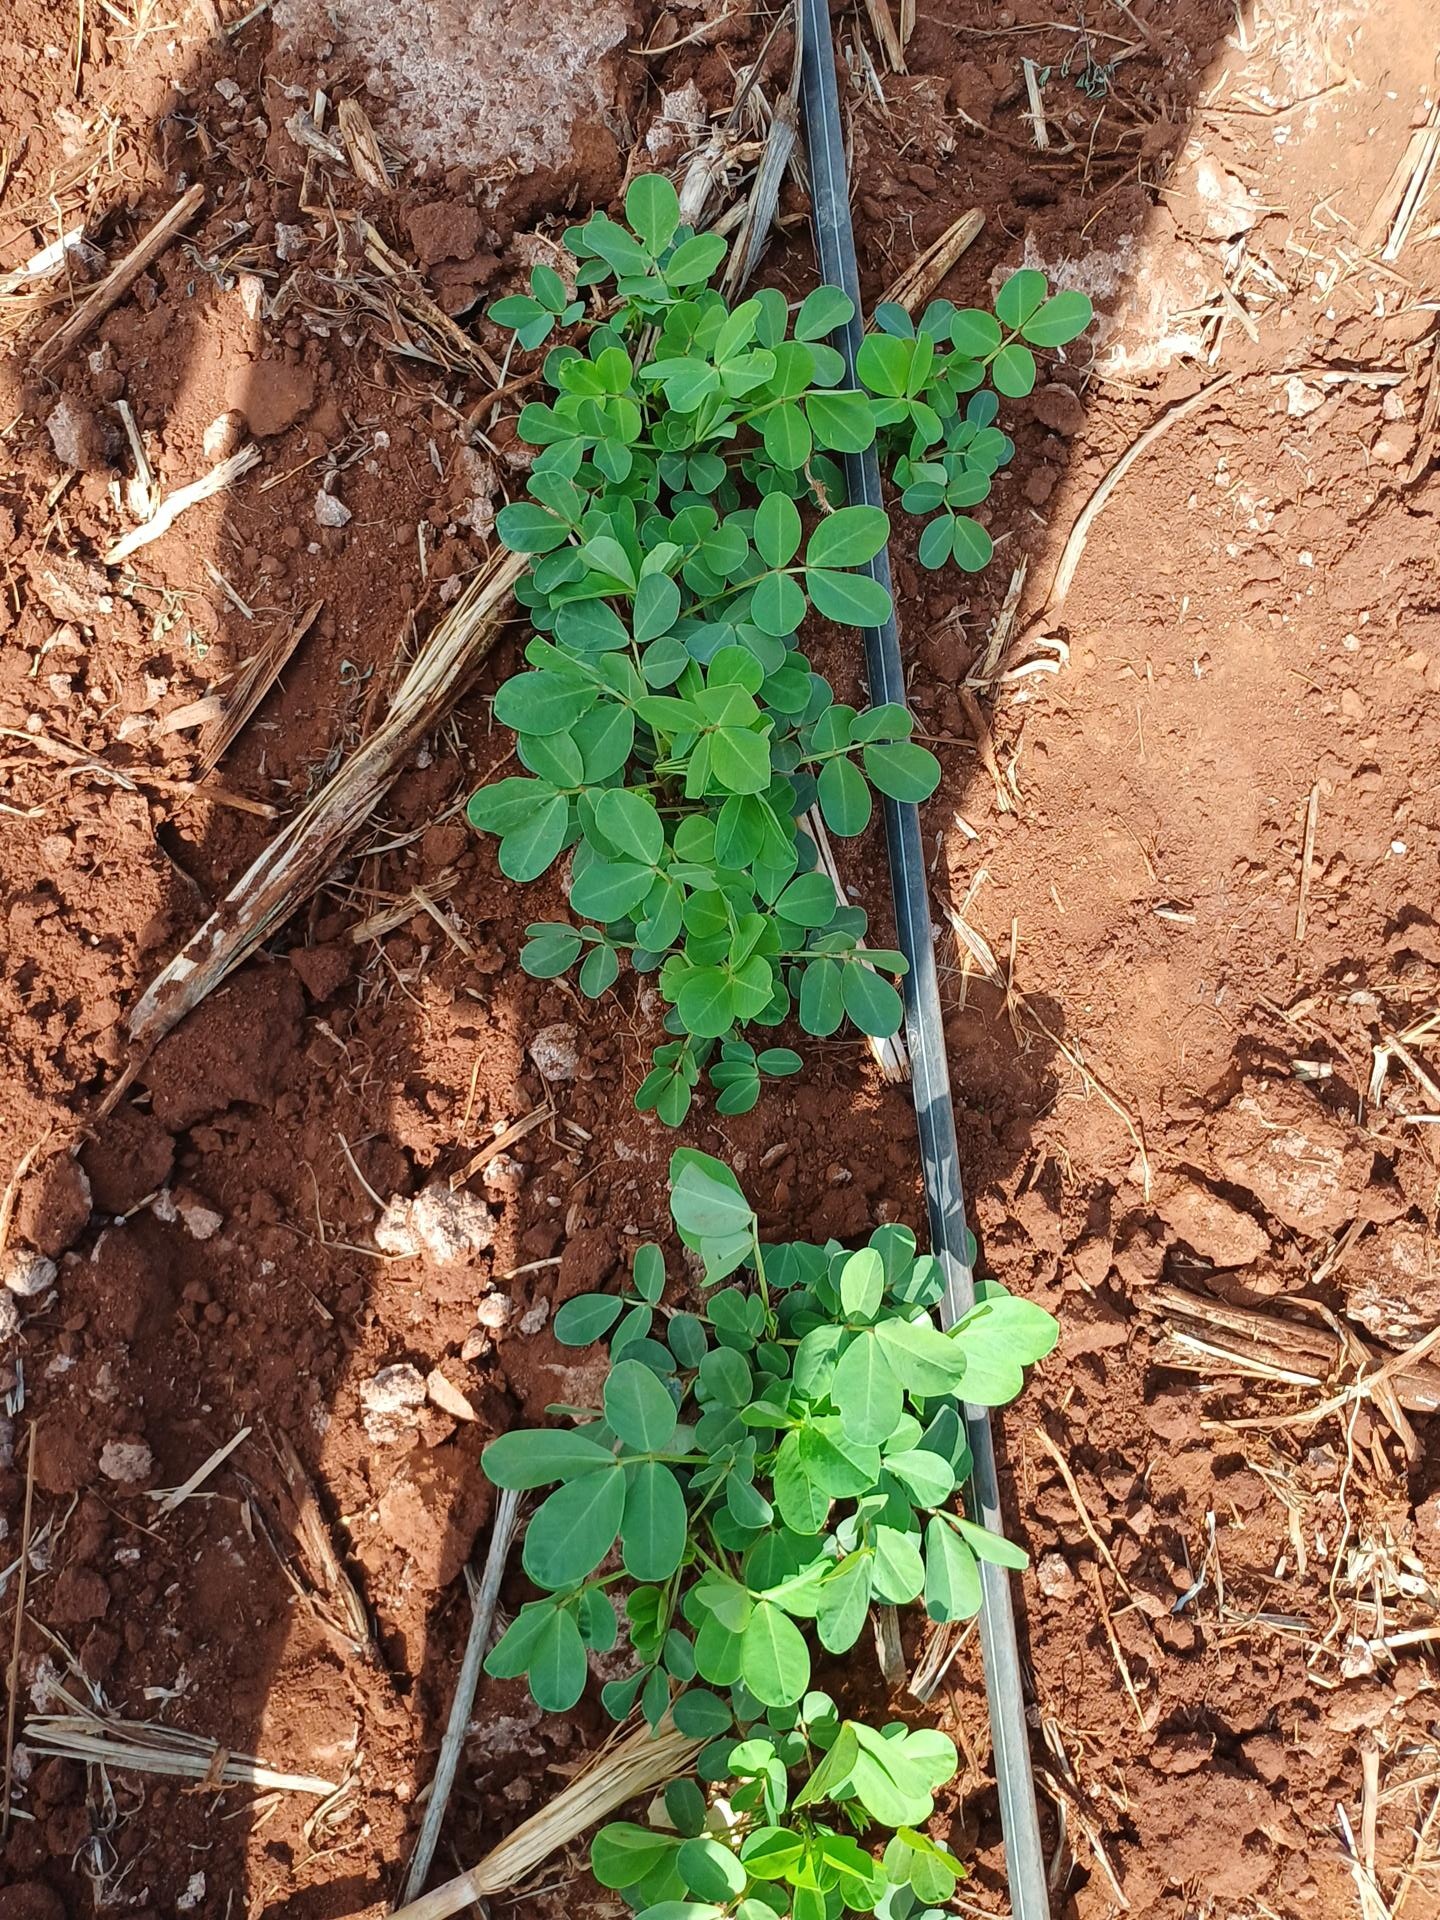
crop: groundnut
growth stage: vegetative
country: Kenya
